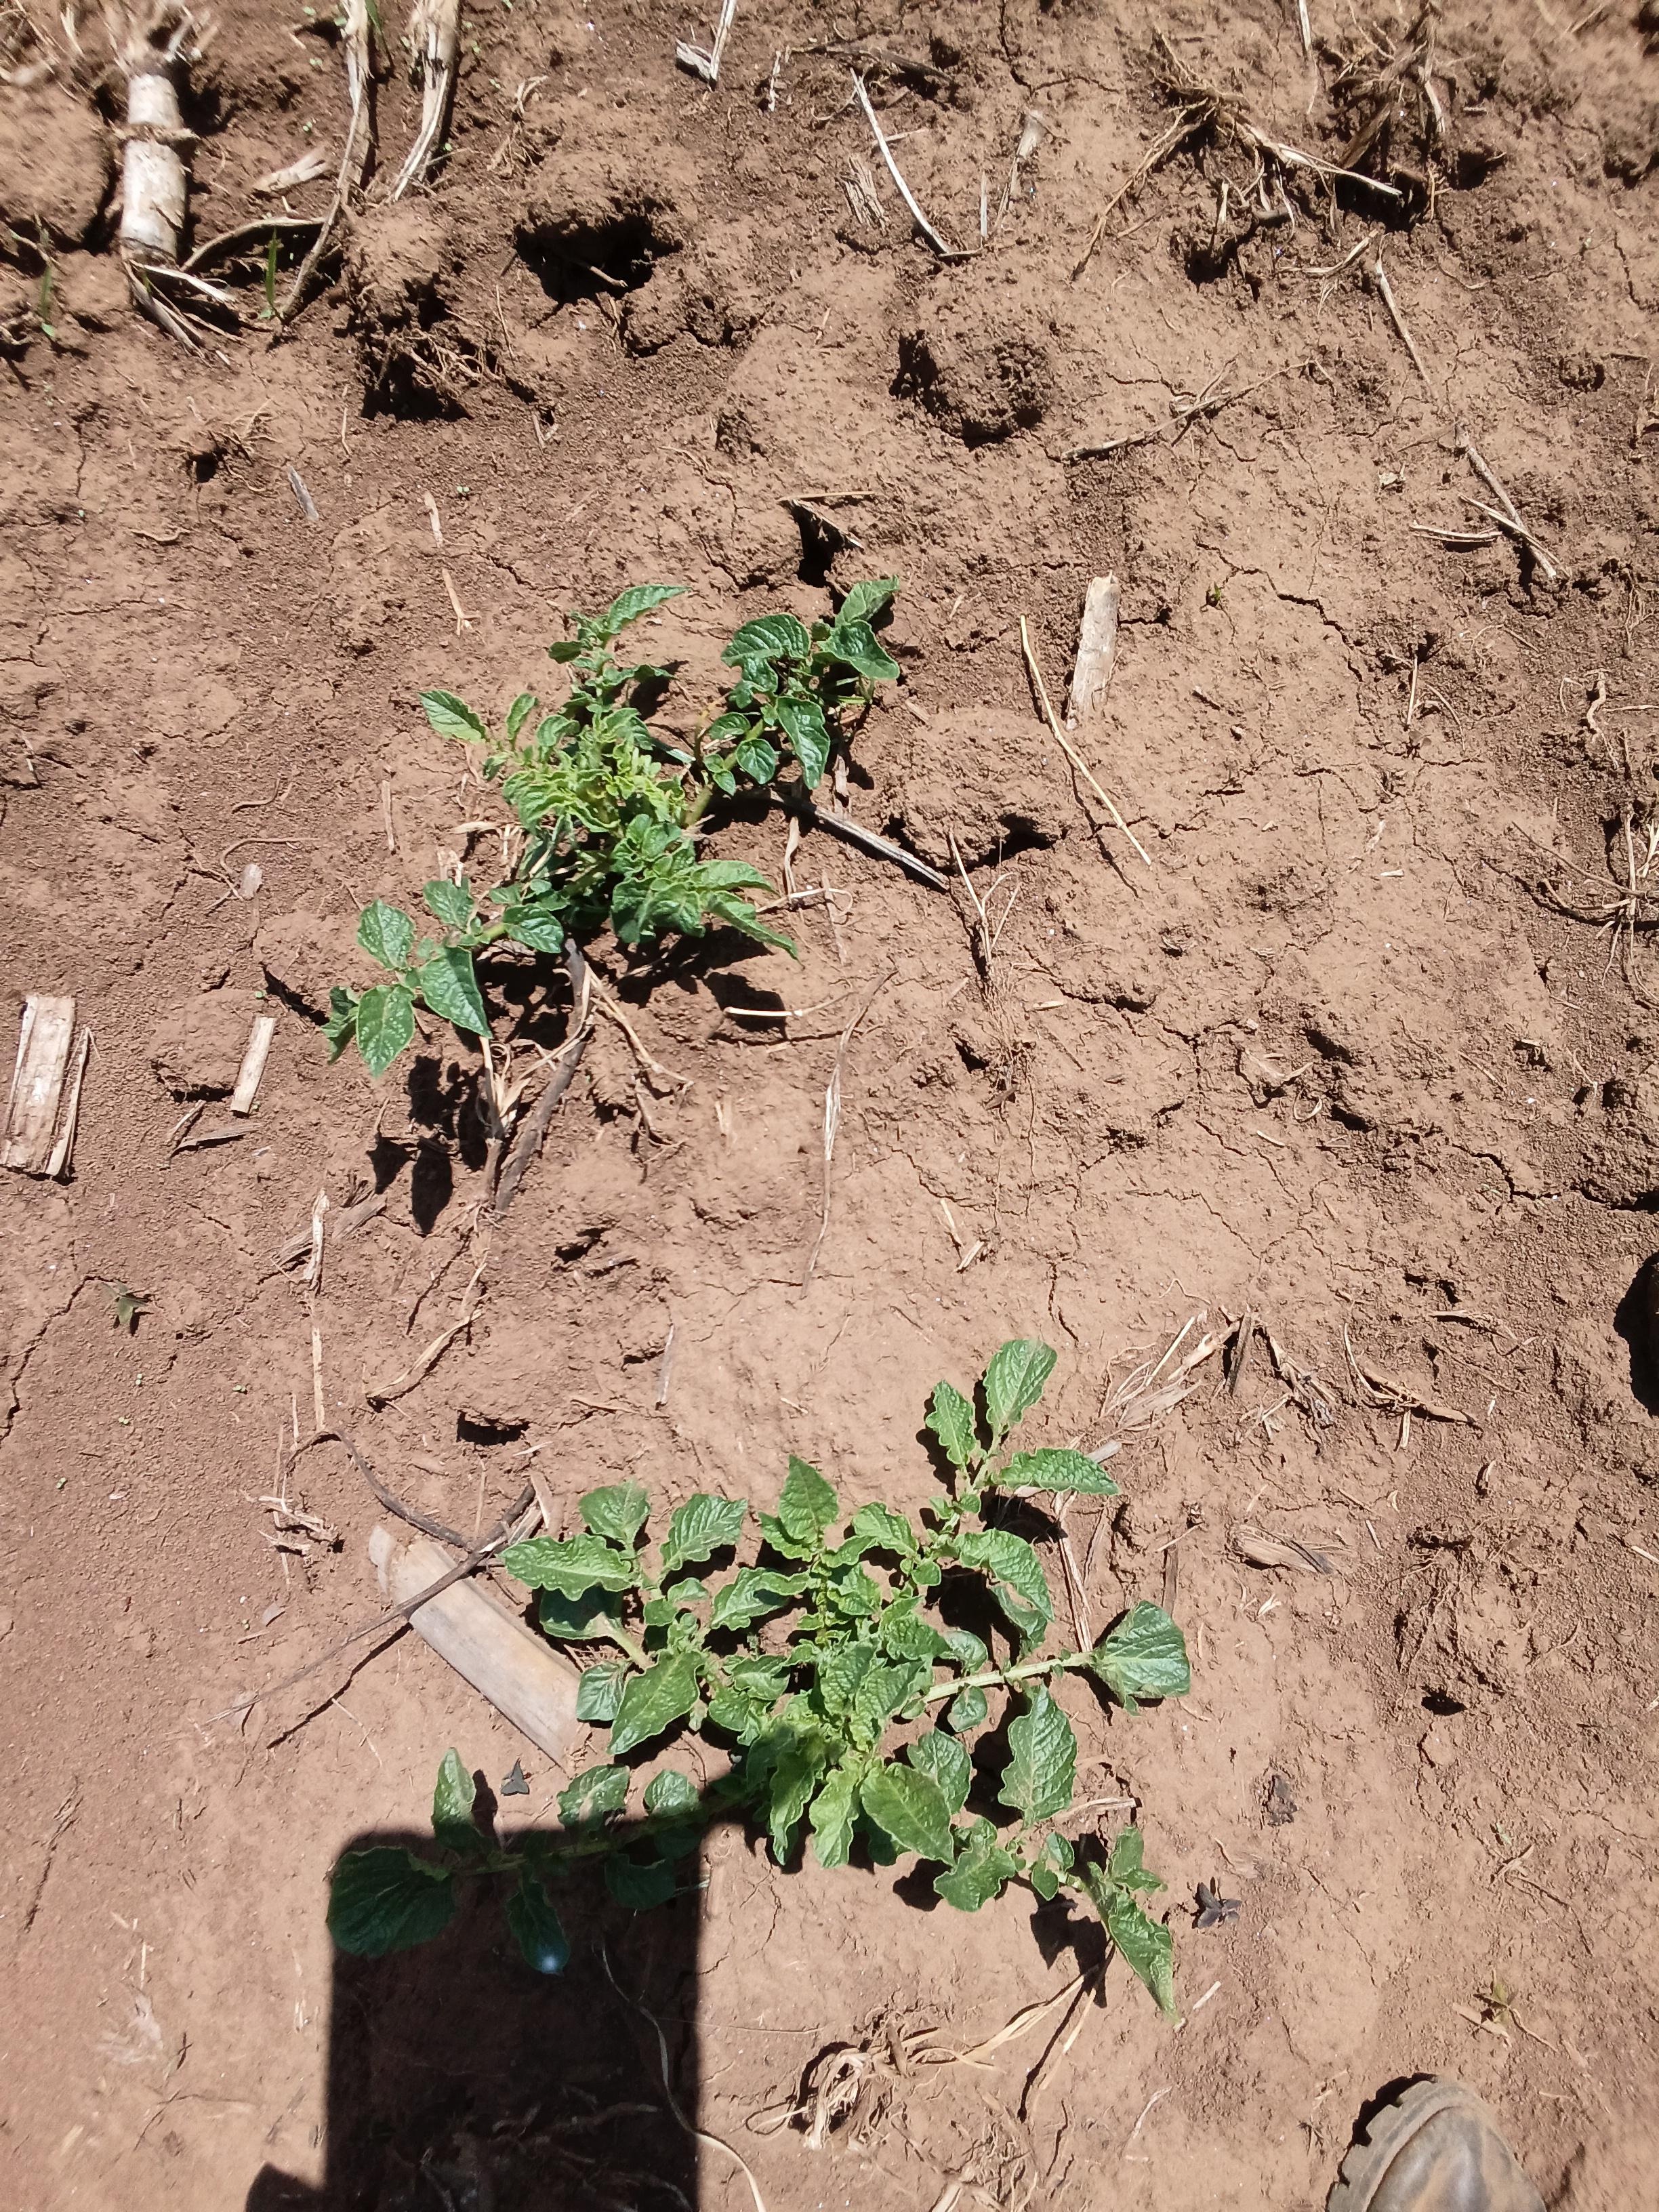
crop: potato
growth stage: vegetative
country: Kenya
